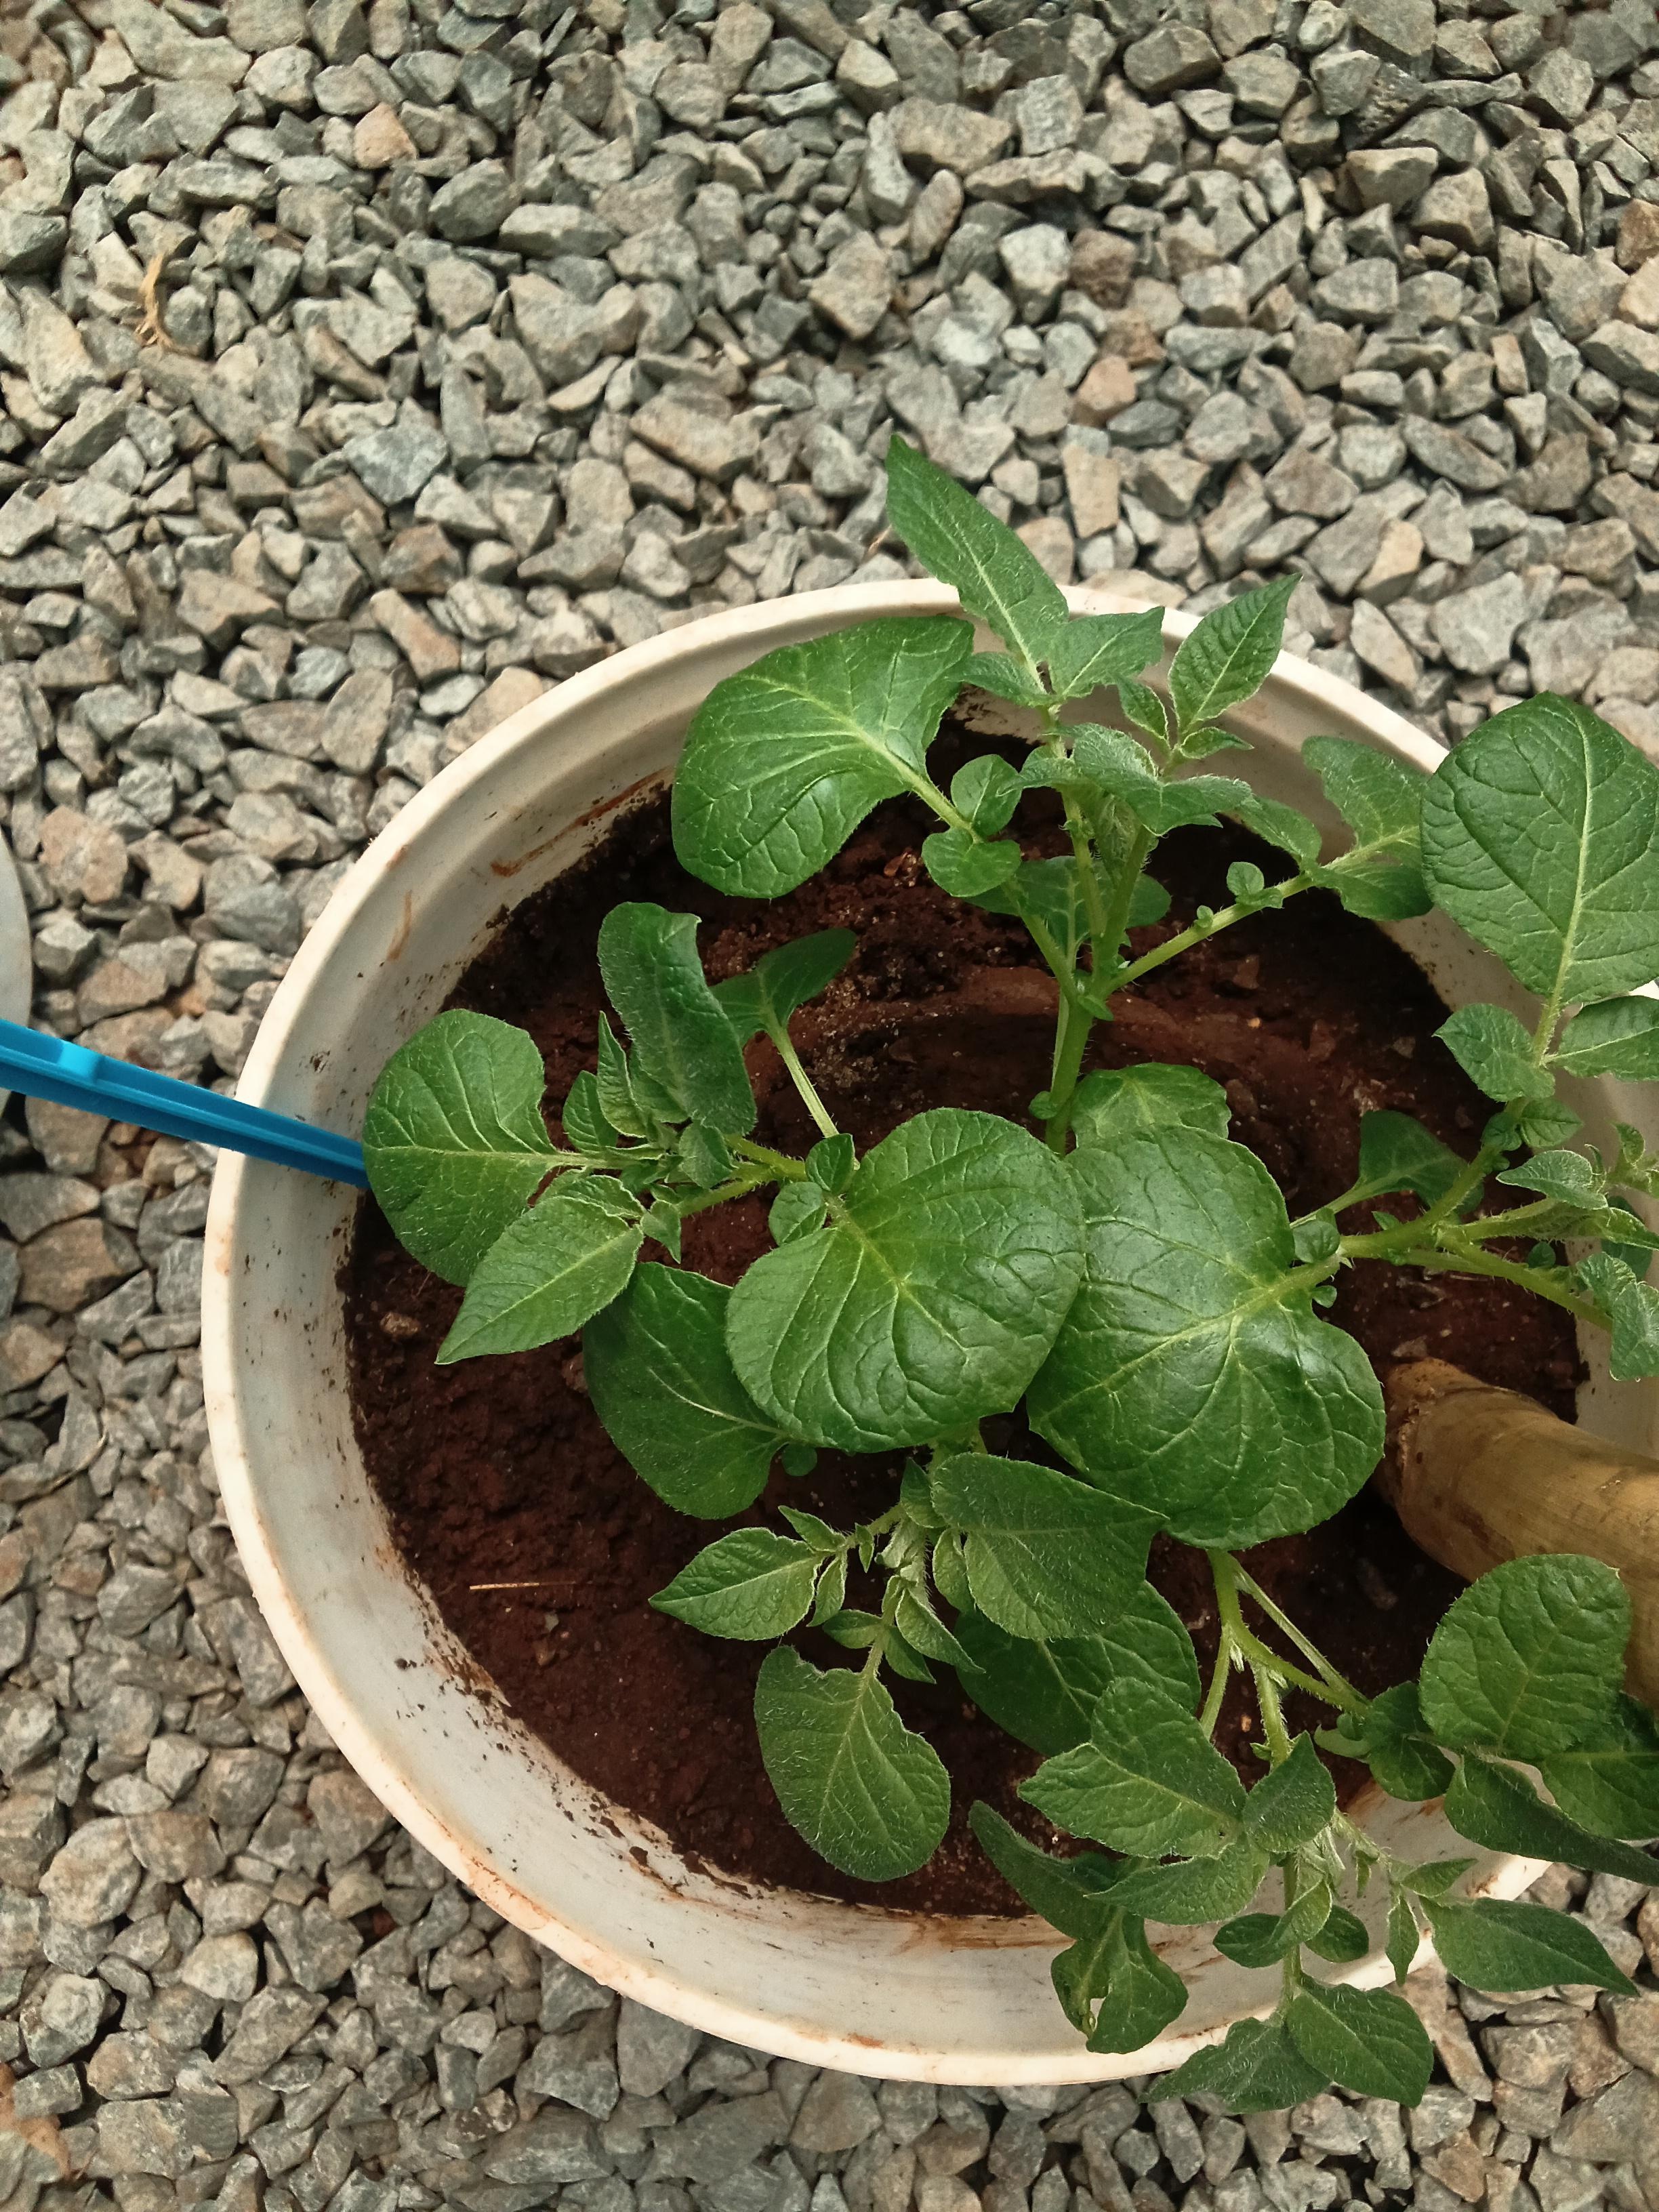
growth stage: vegetative
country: Kenya
